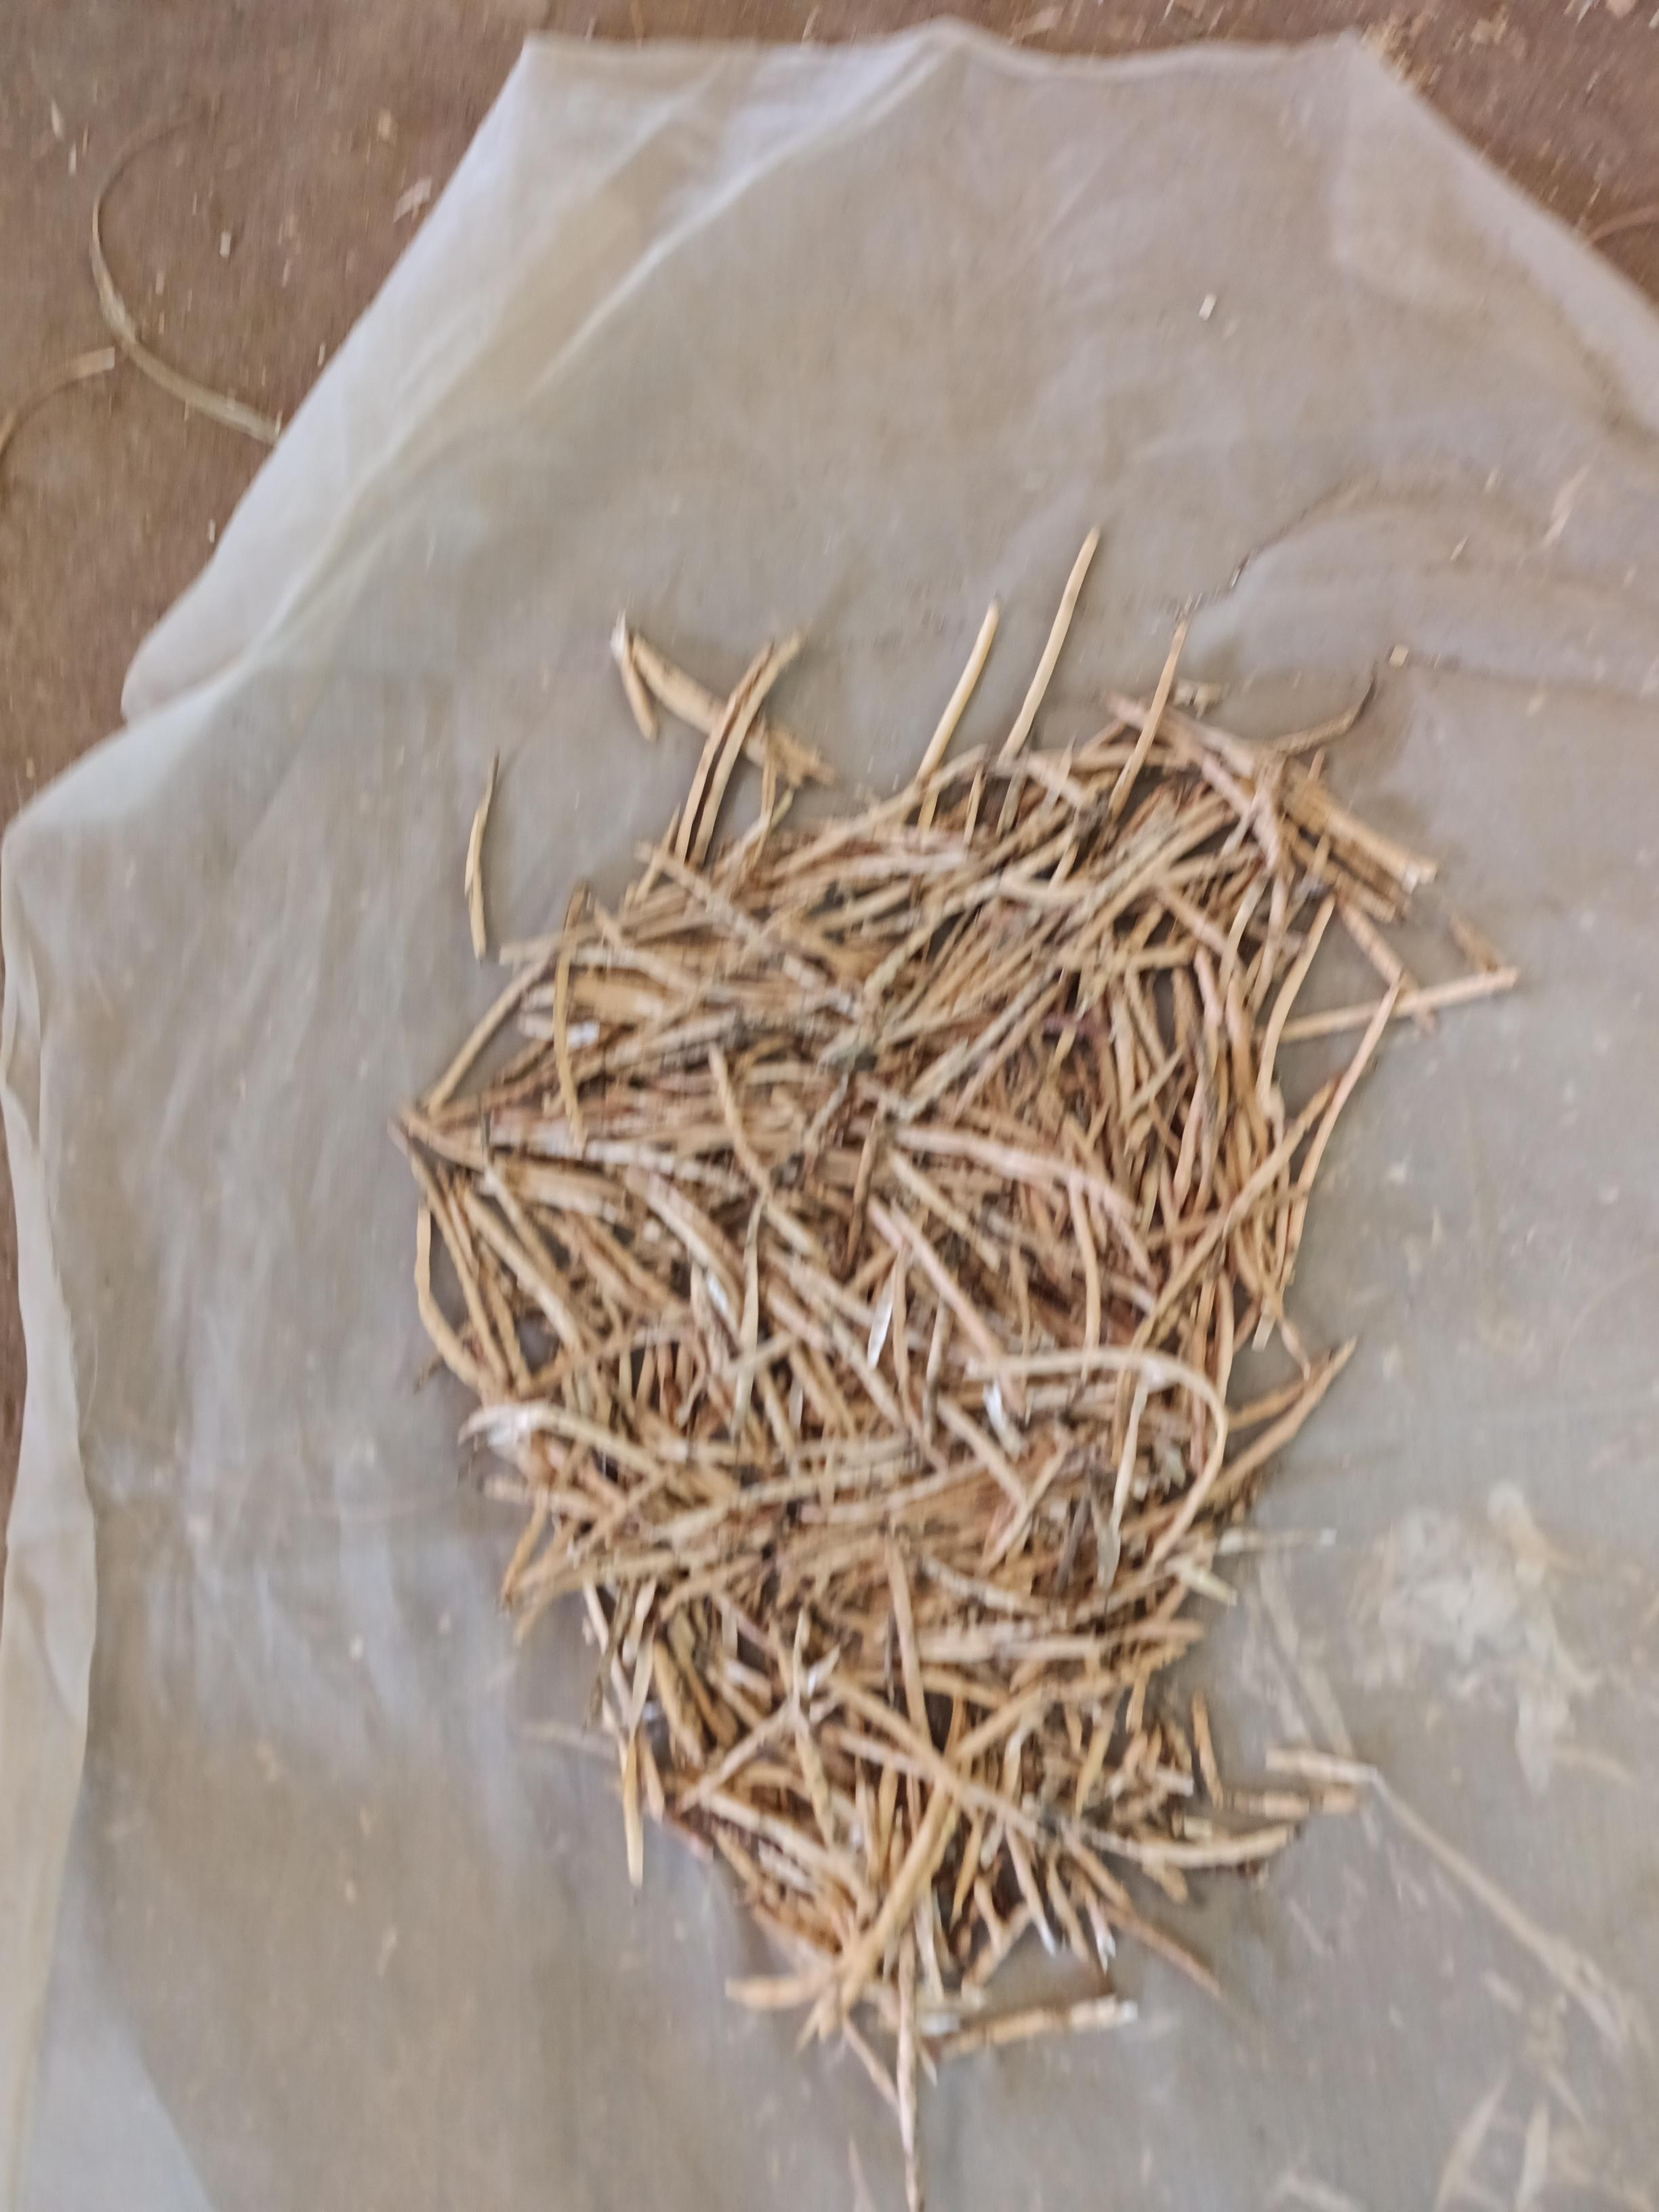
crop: cowpea
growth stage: harvest
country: Nigeria
